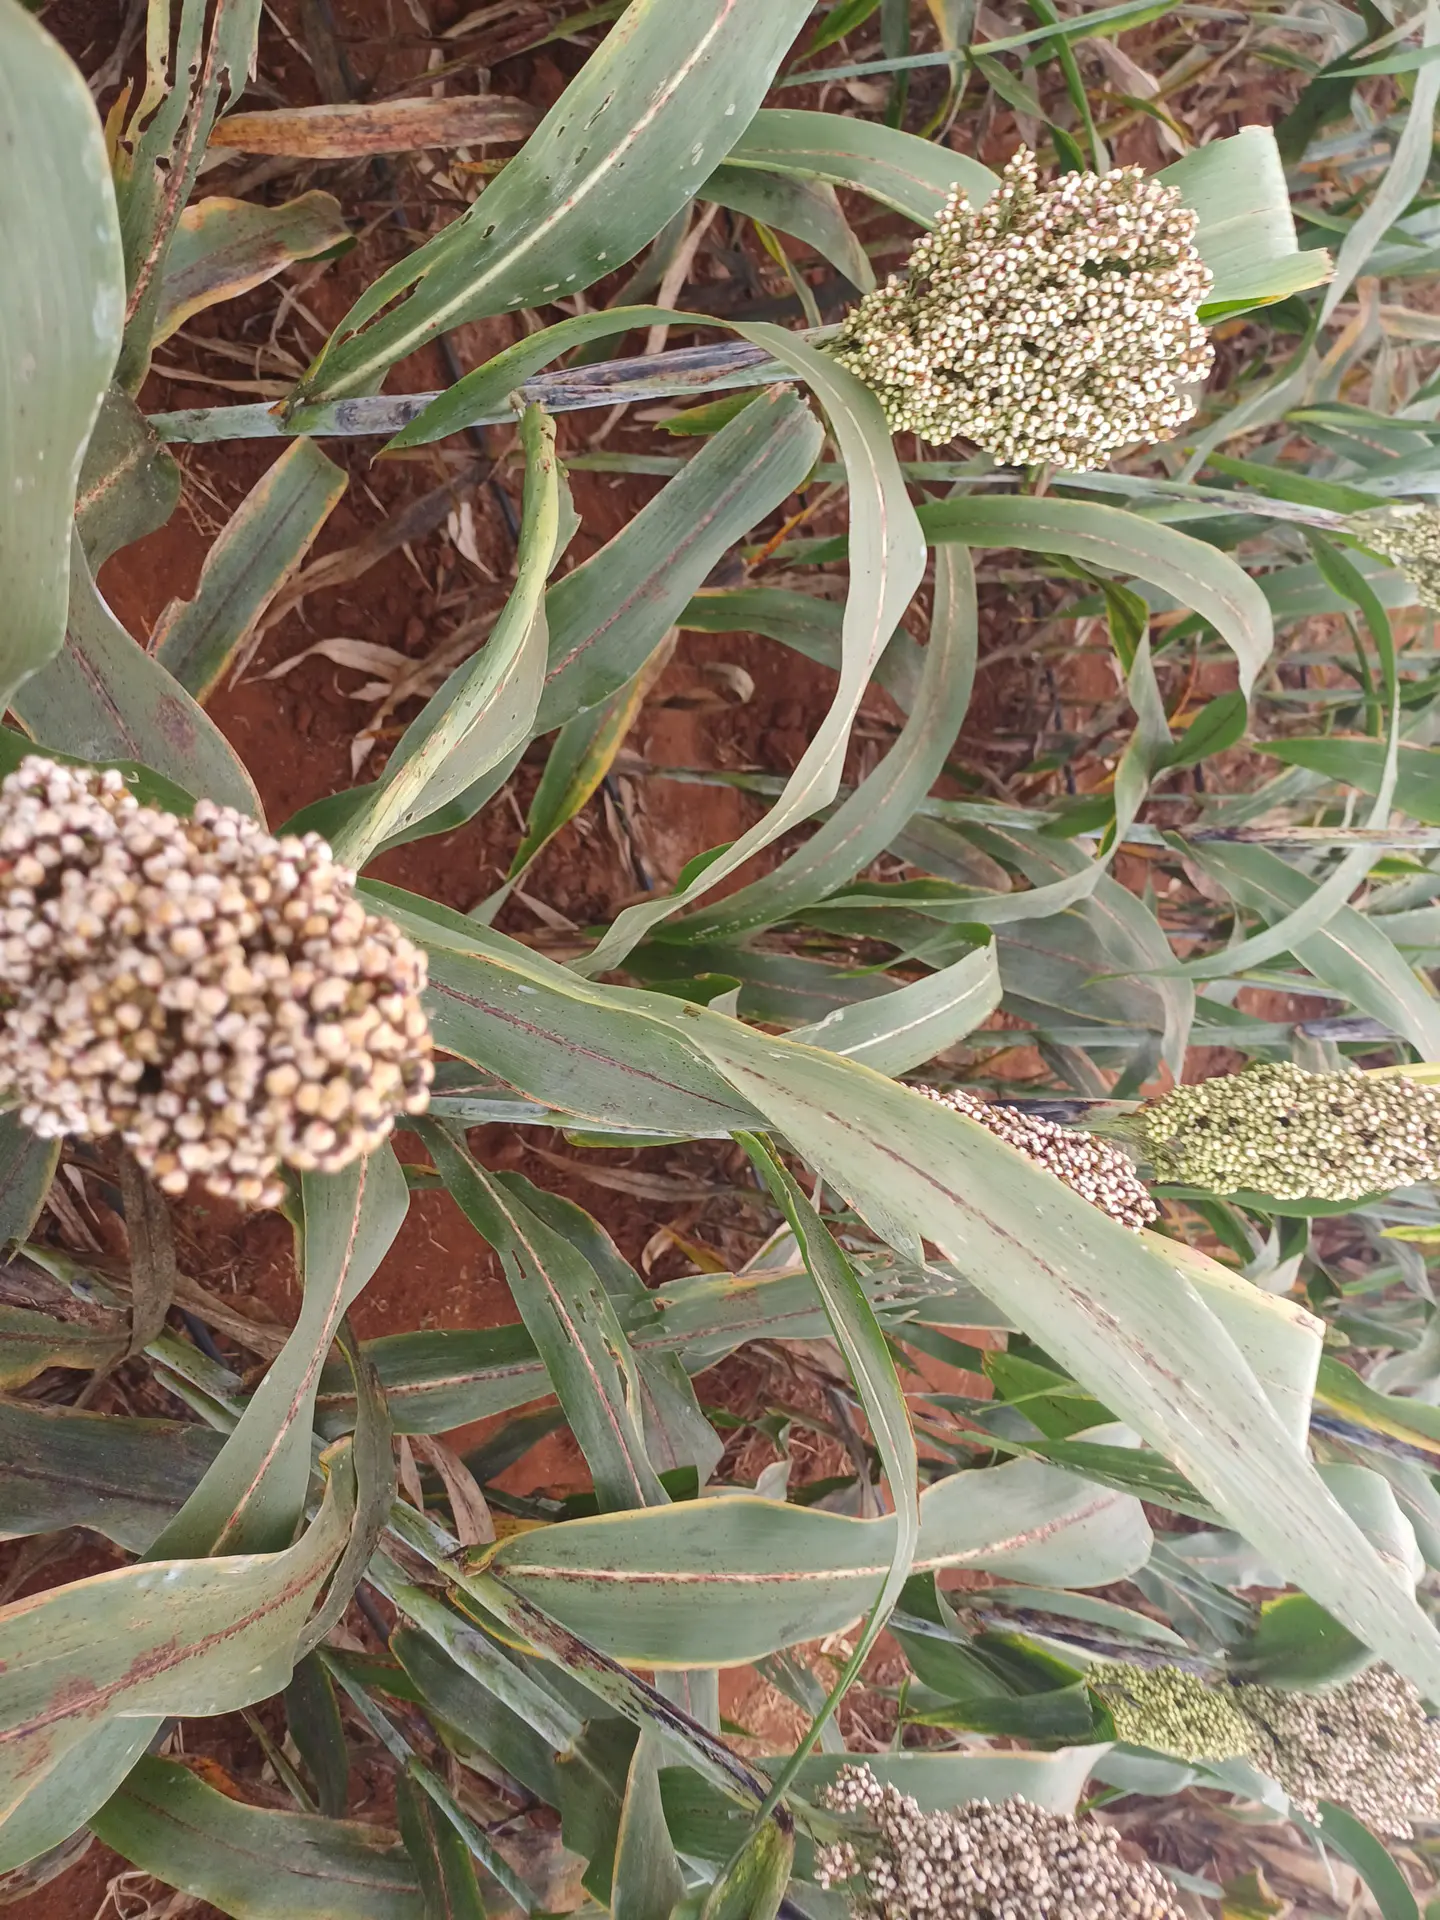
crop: sorghum
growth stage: filling grain
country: Kenya
